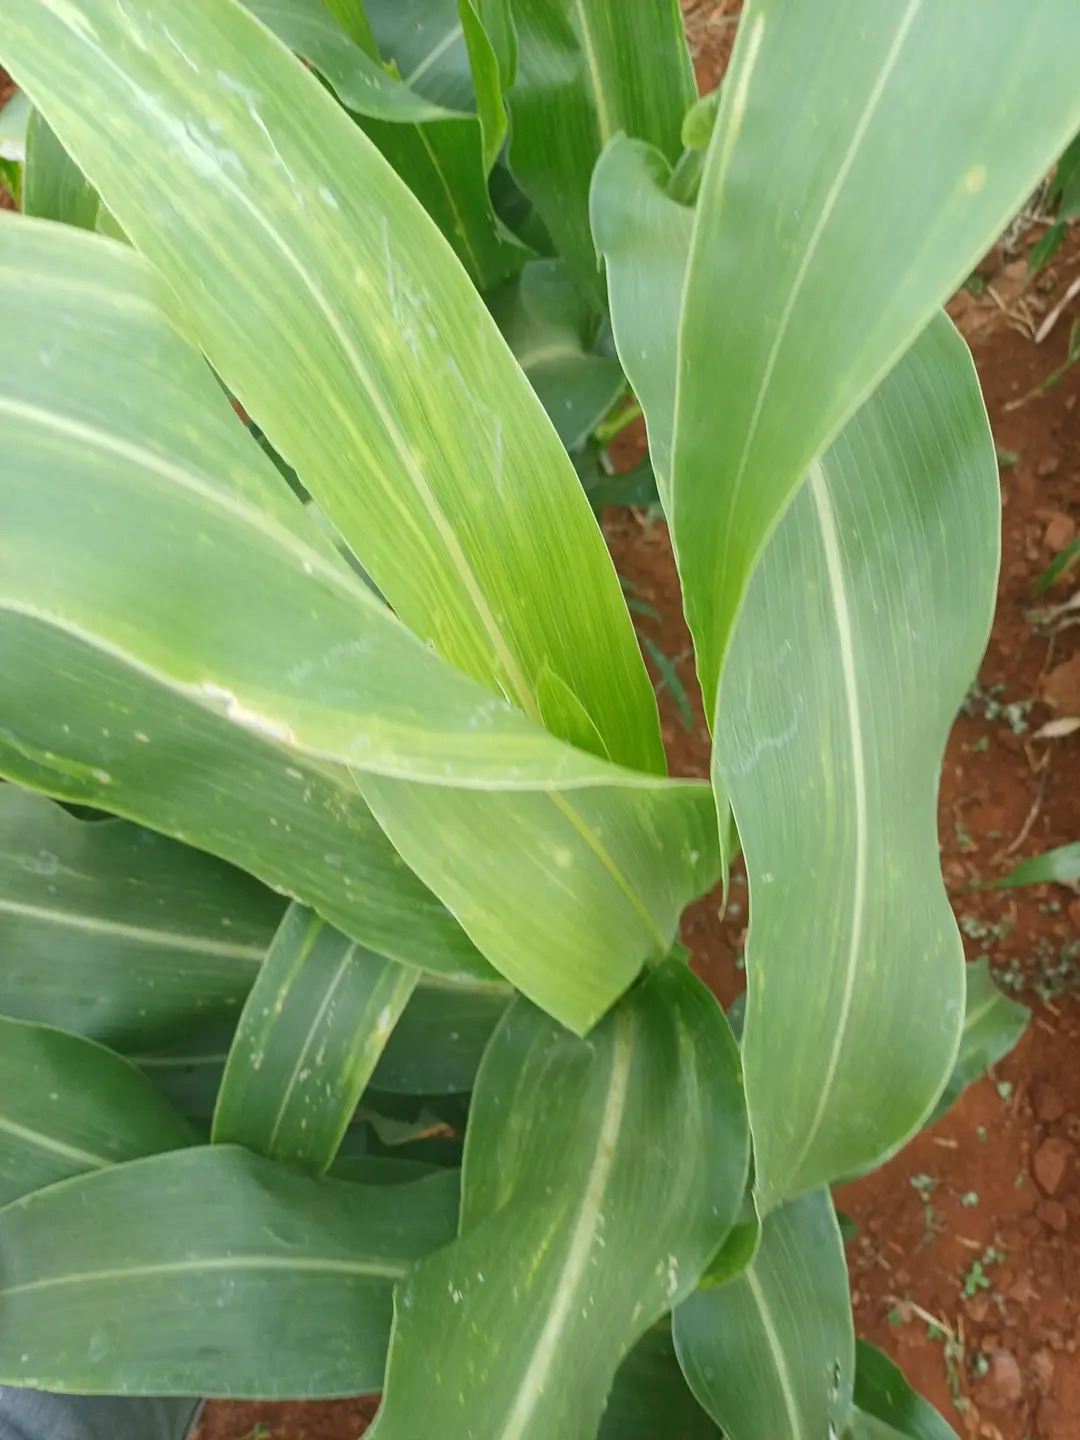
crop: sorghum
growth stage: vegetative
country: Kenya
